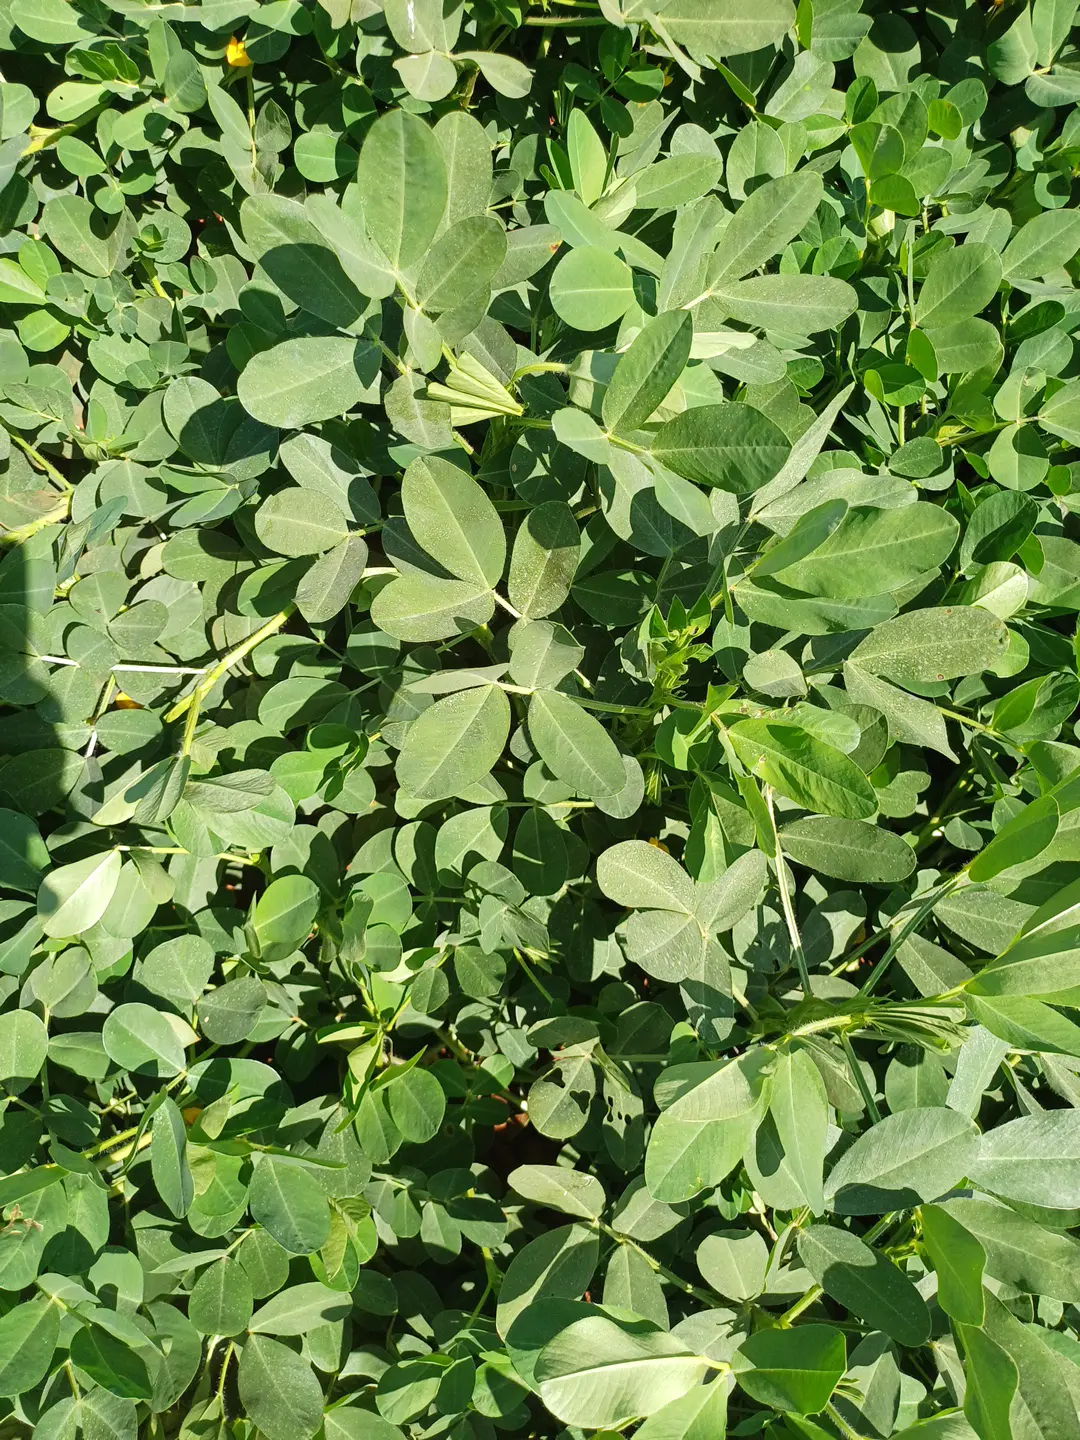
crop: groundnut
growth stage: flowering
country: Kenya
